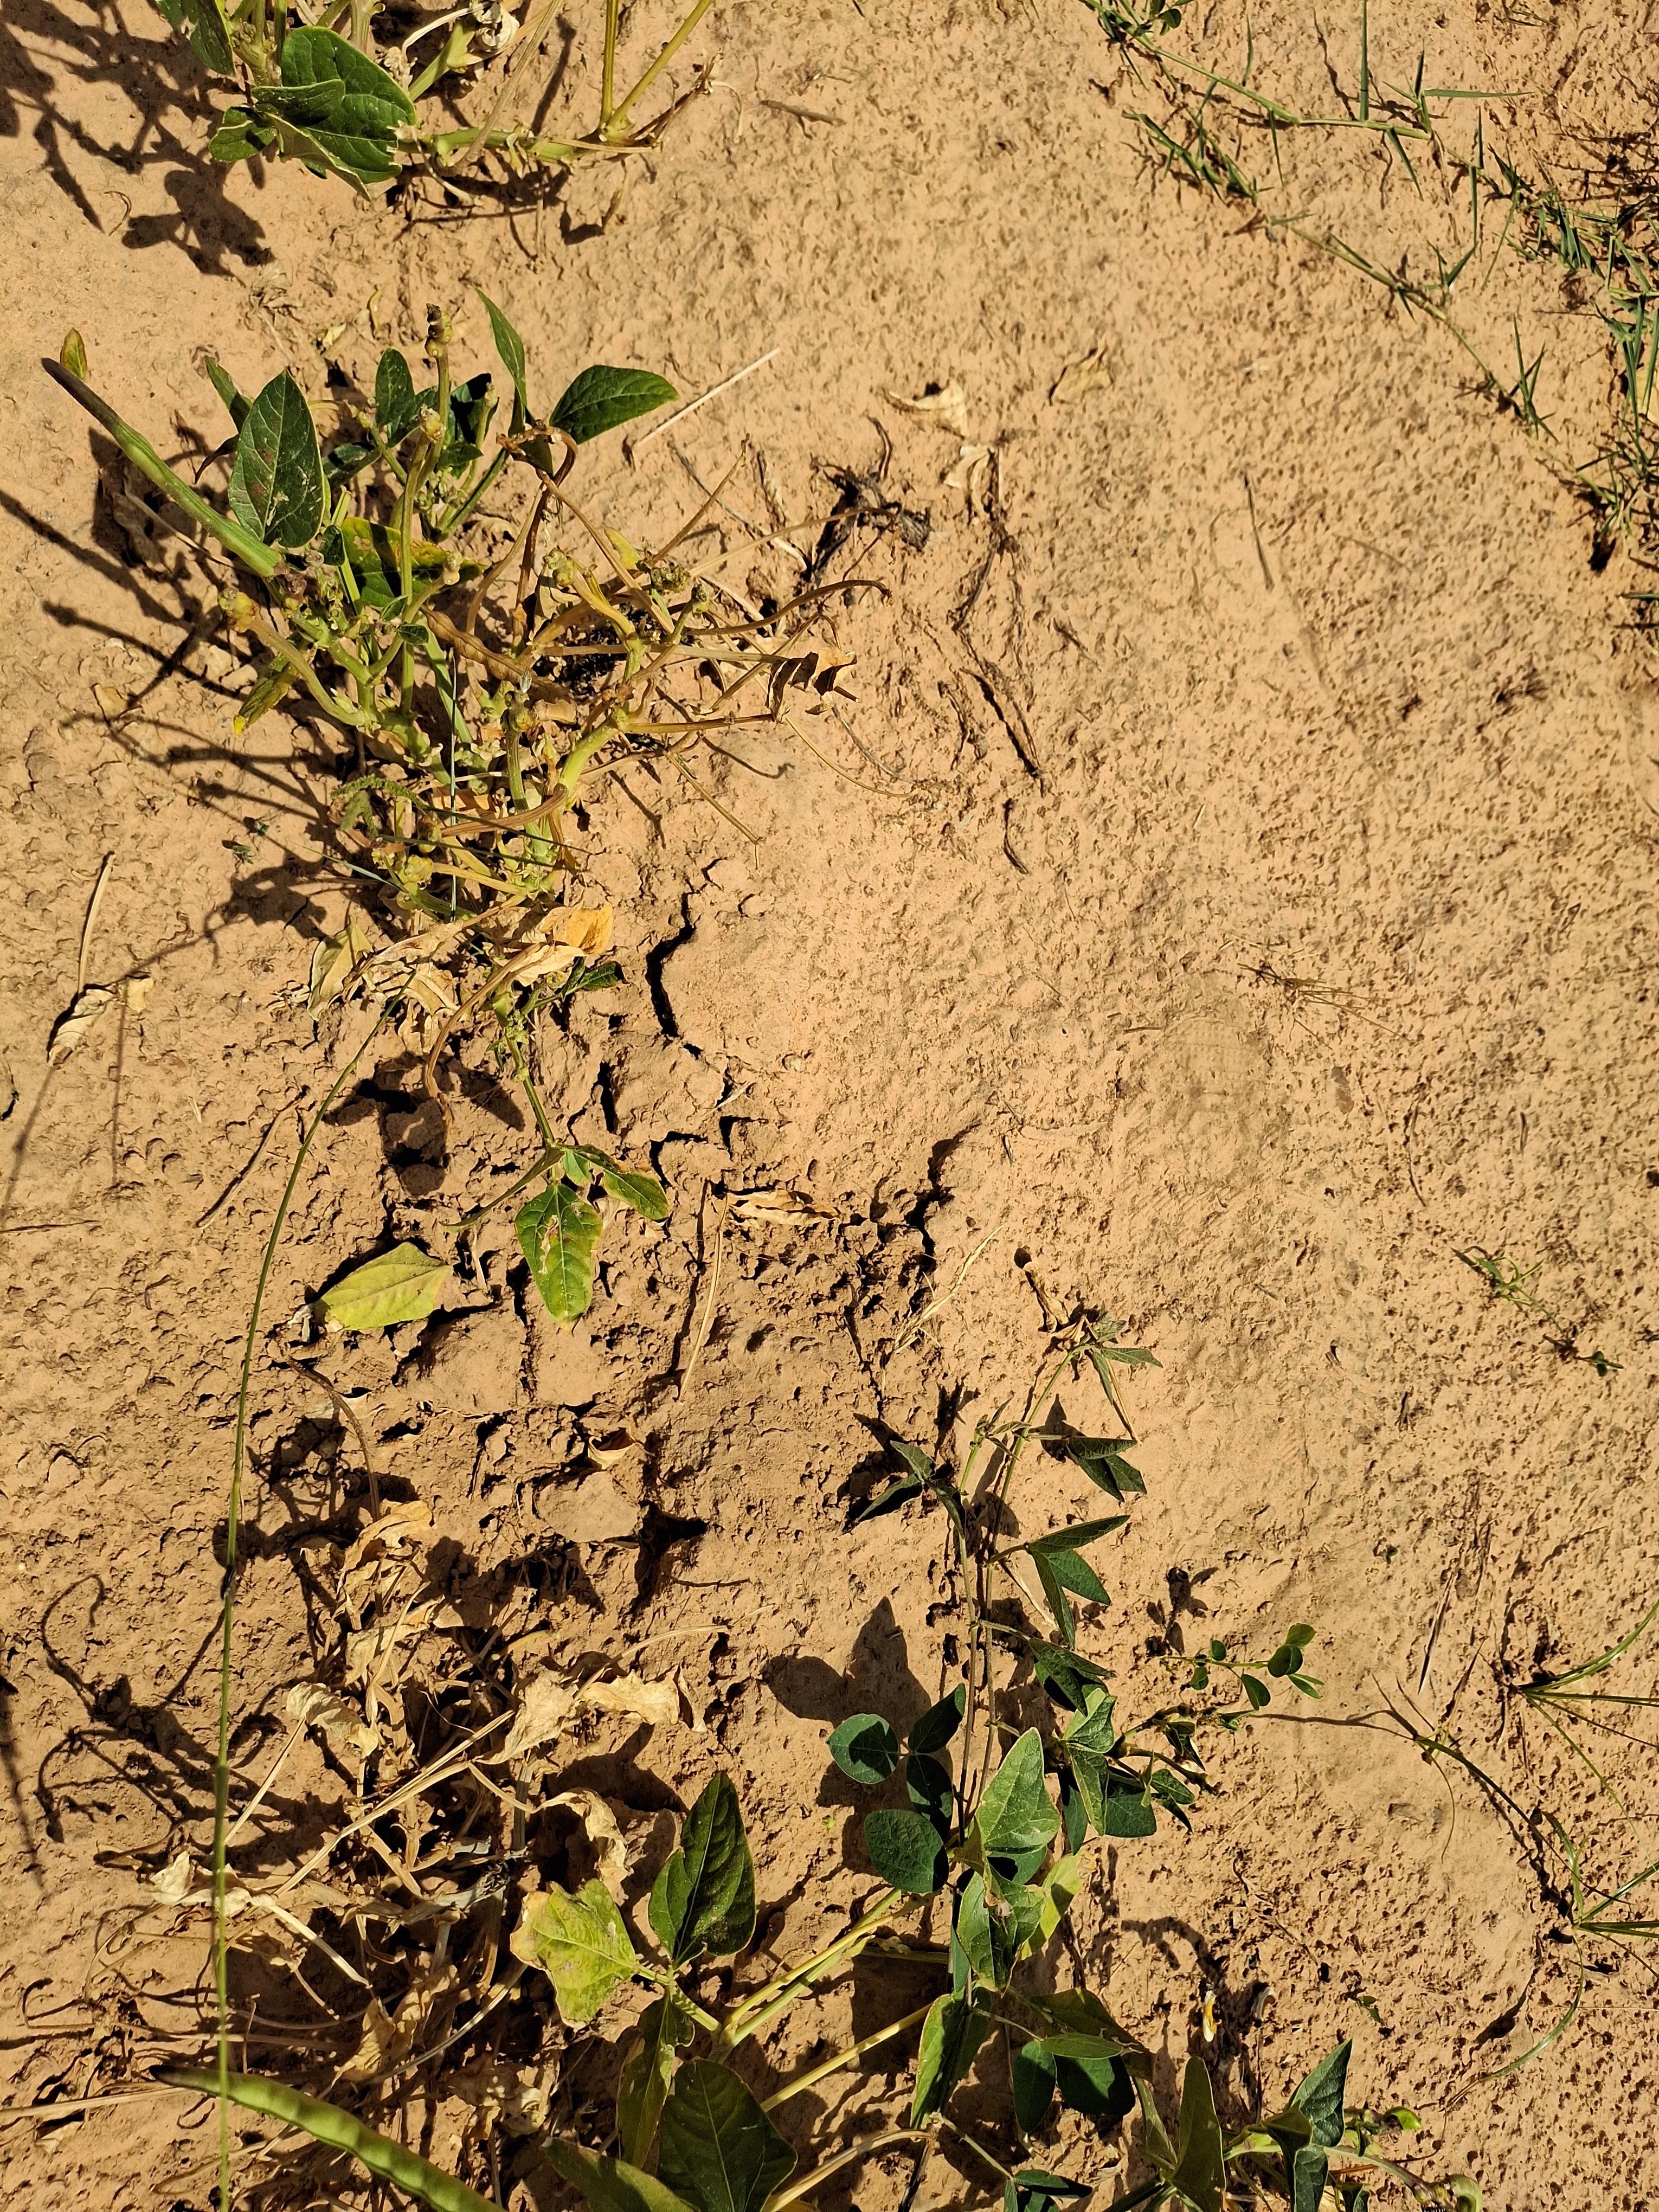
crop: cowpea
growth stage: harvest maturity
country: Nigeria
